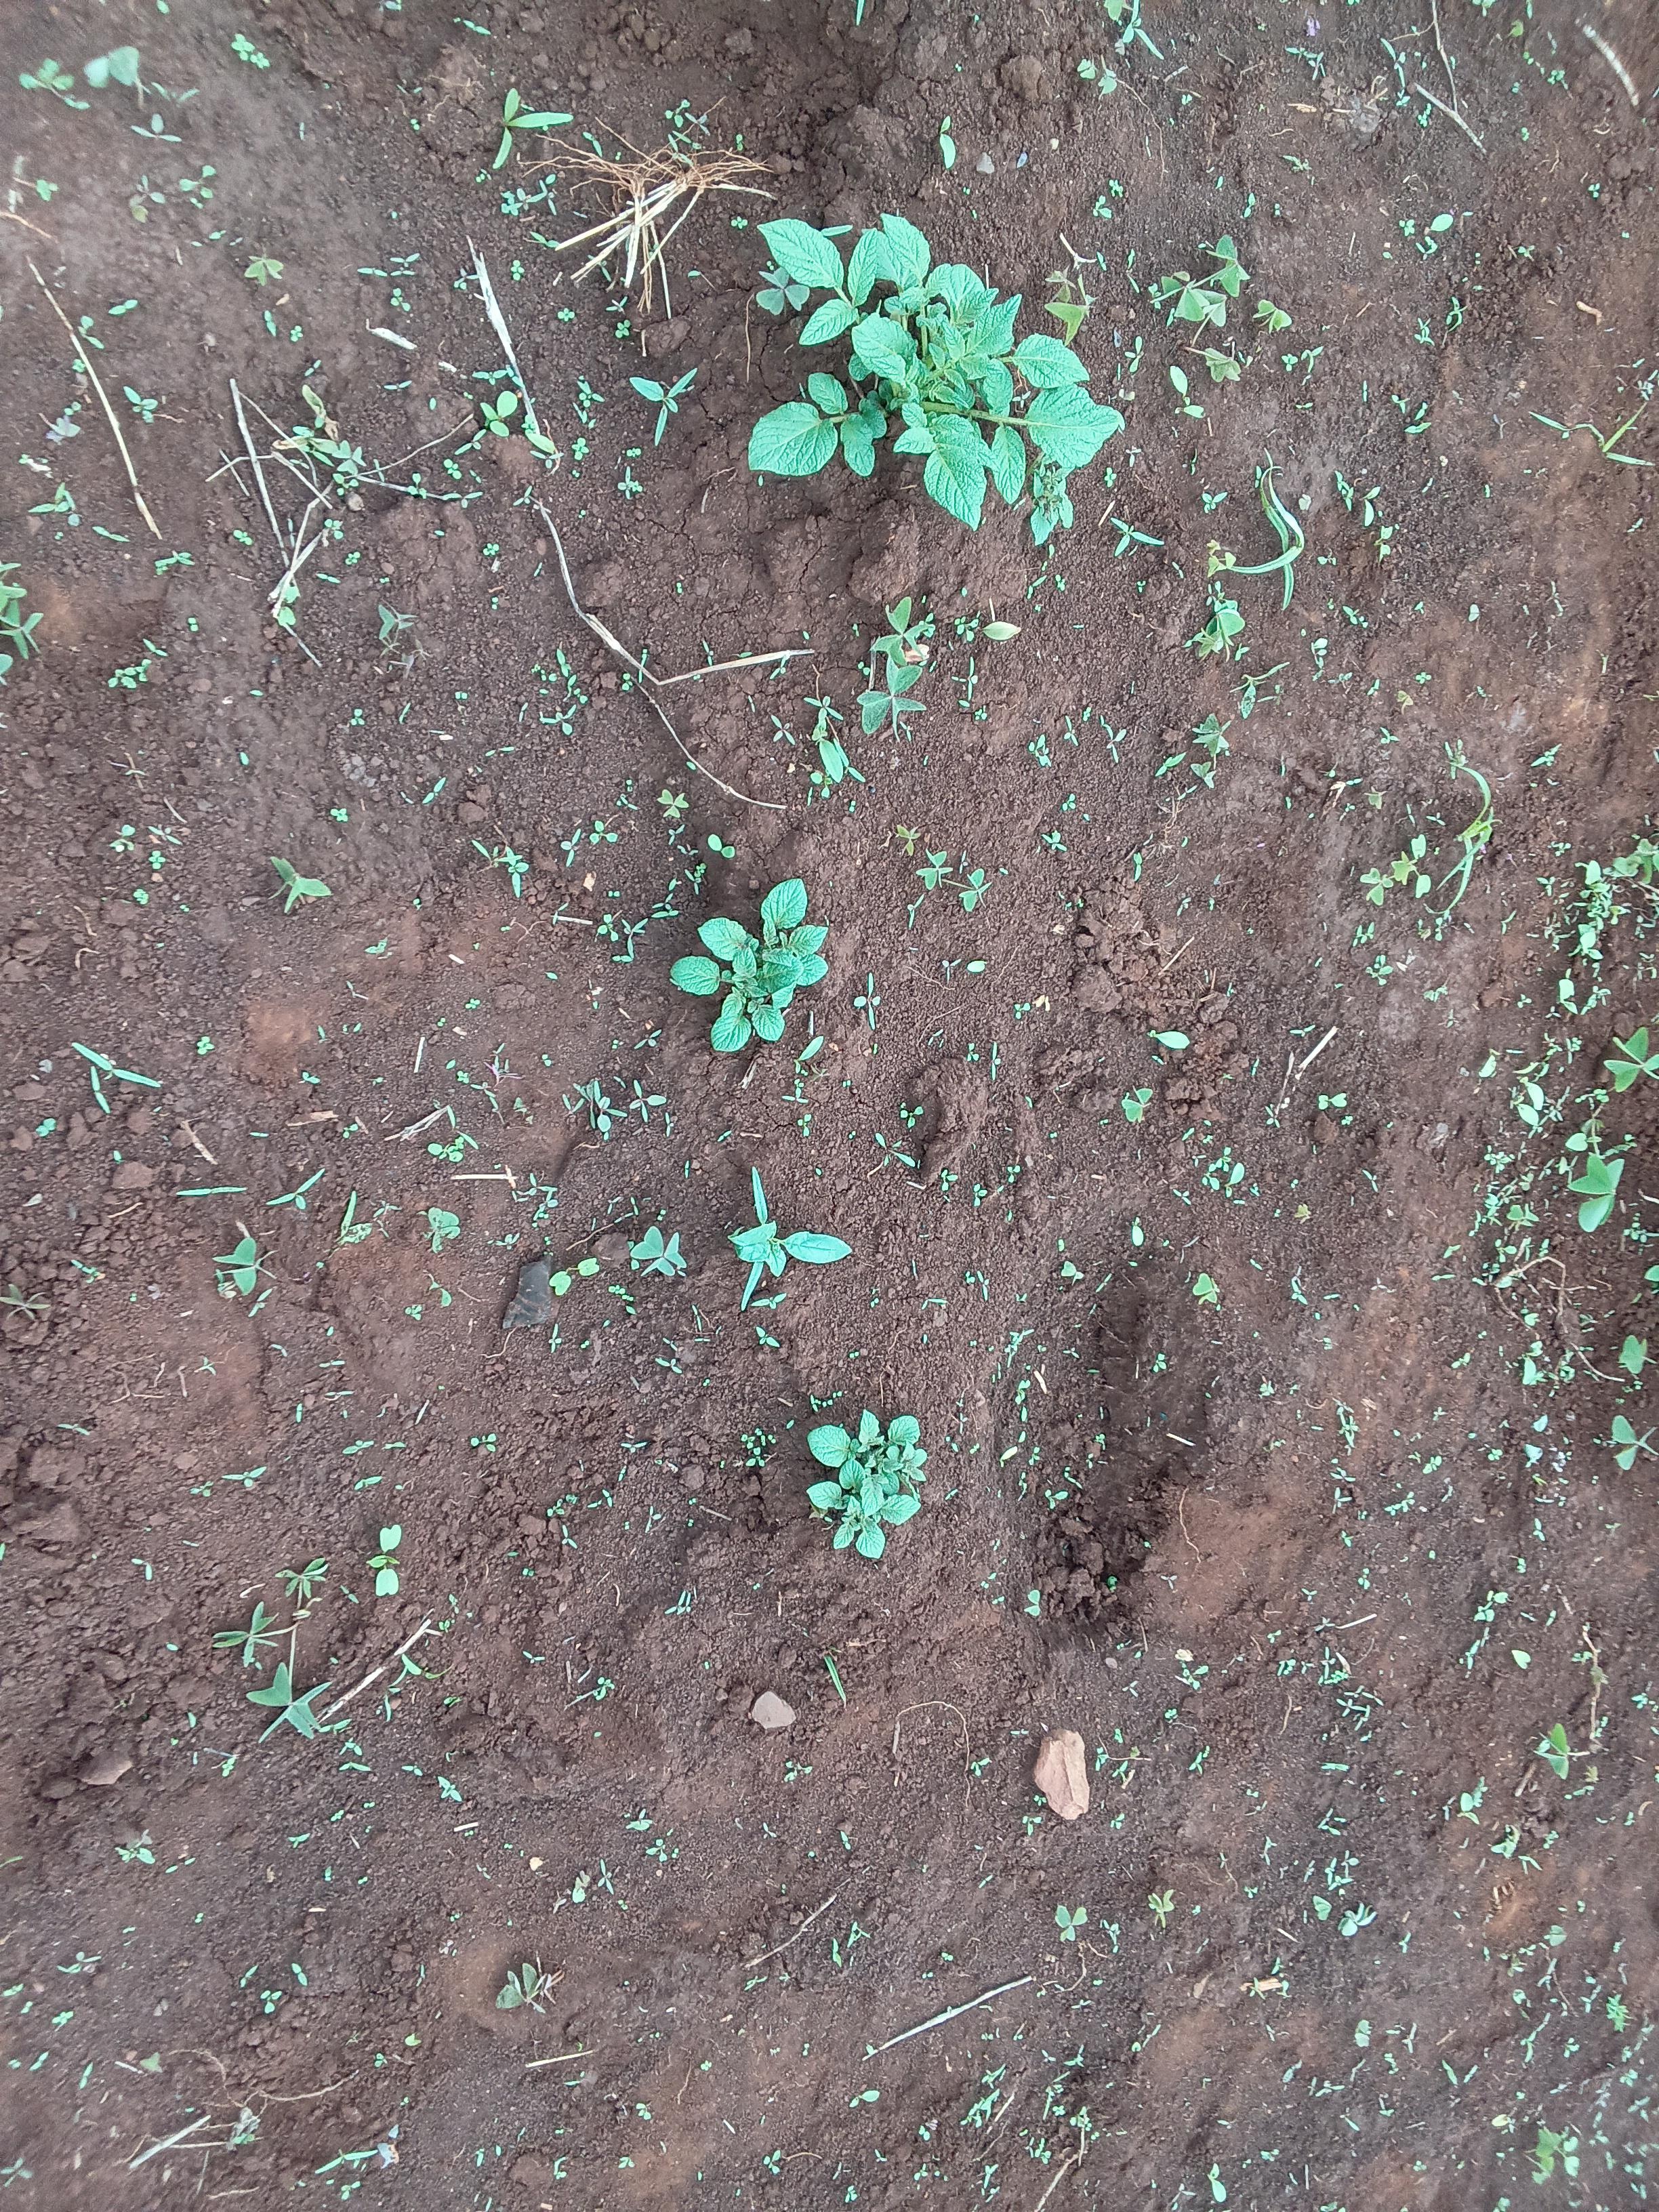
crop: potato
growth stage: sprouting emergence
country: Kenya
